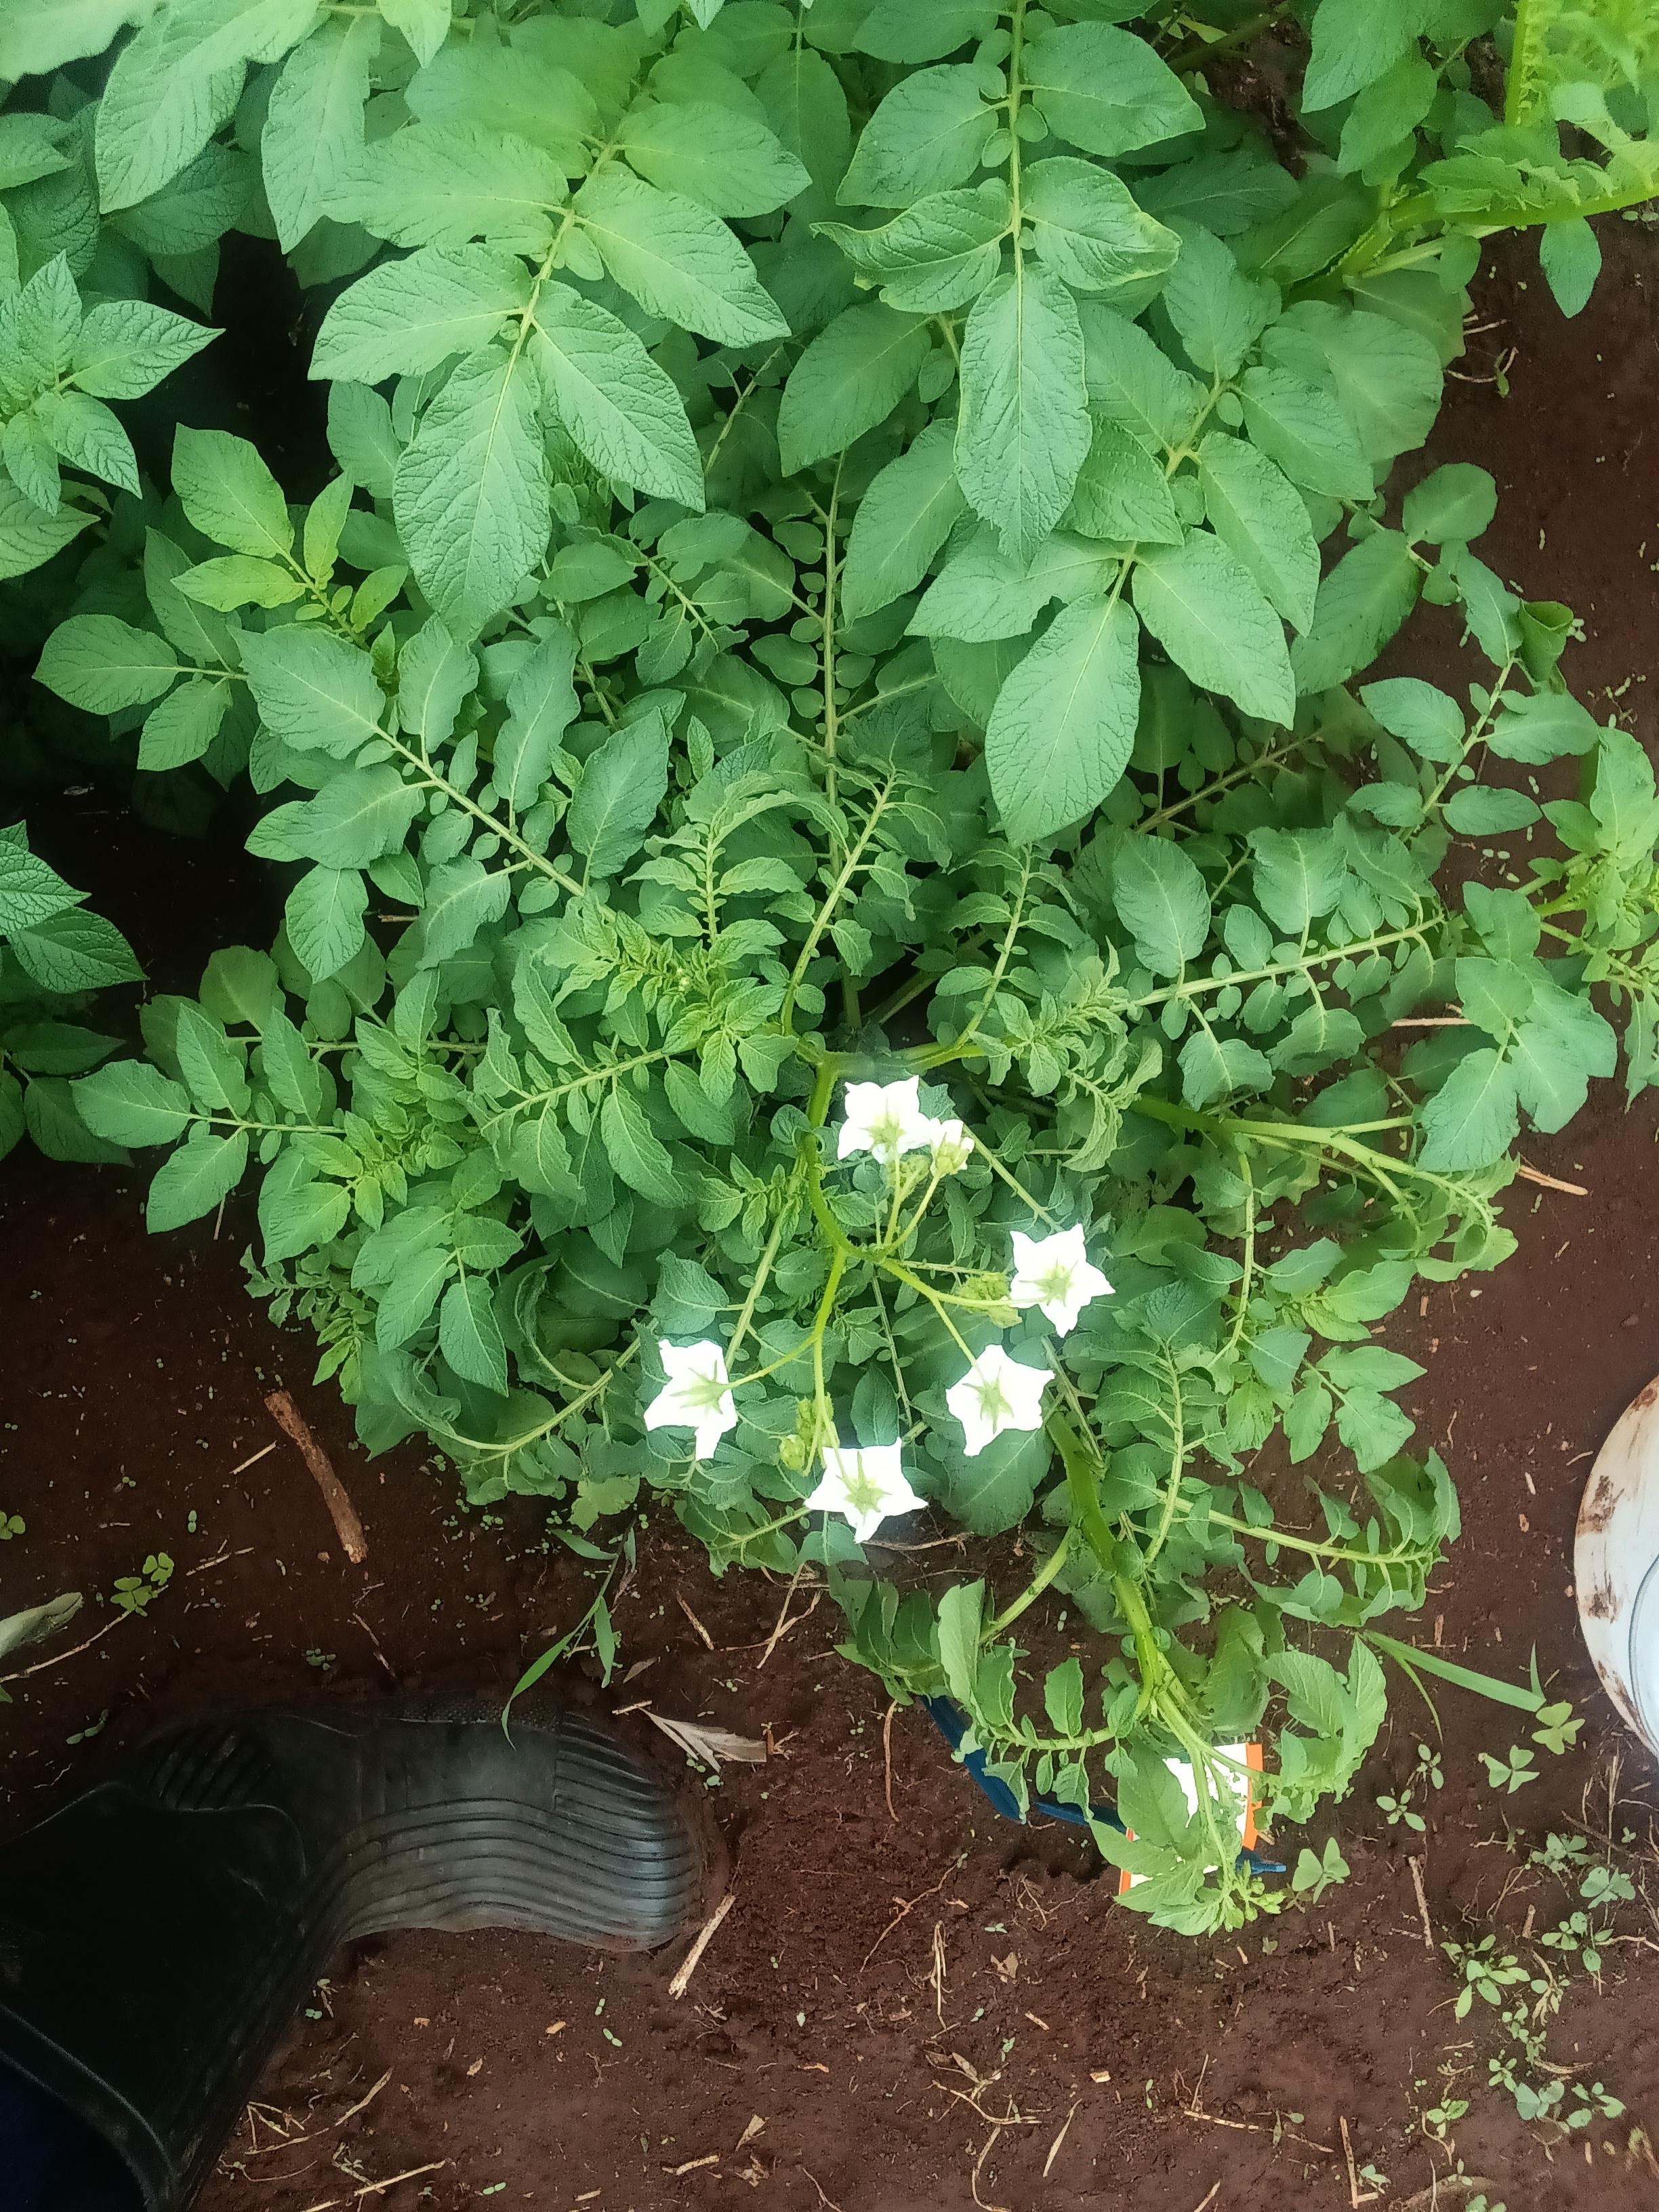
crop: potato
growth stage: flowering
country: Kenya
